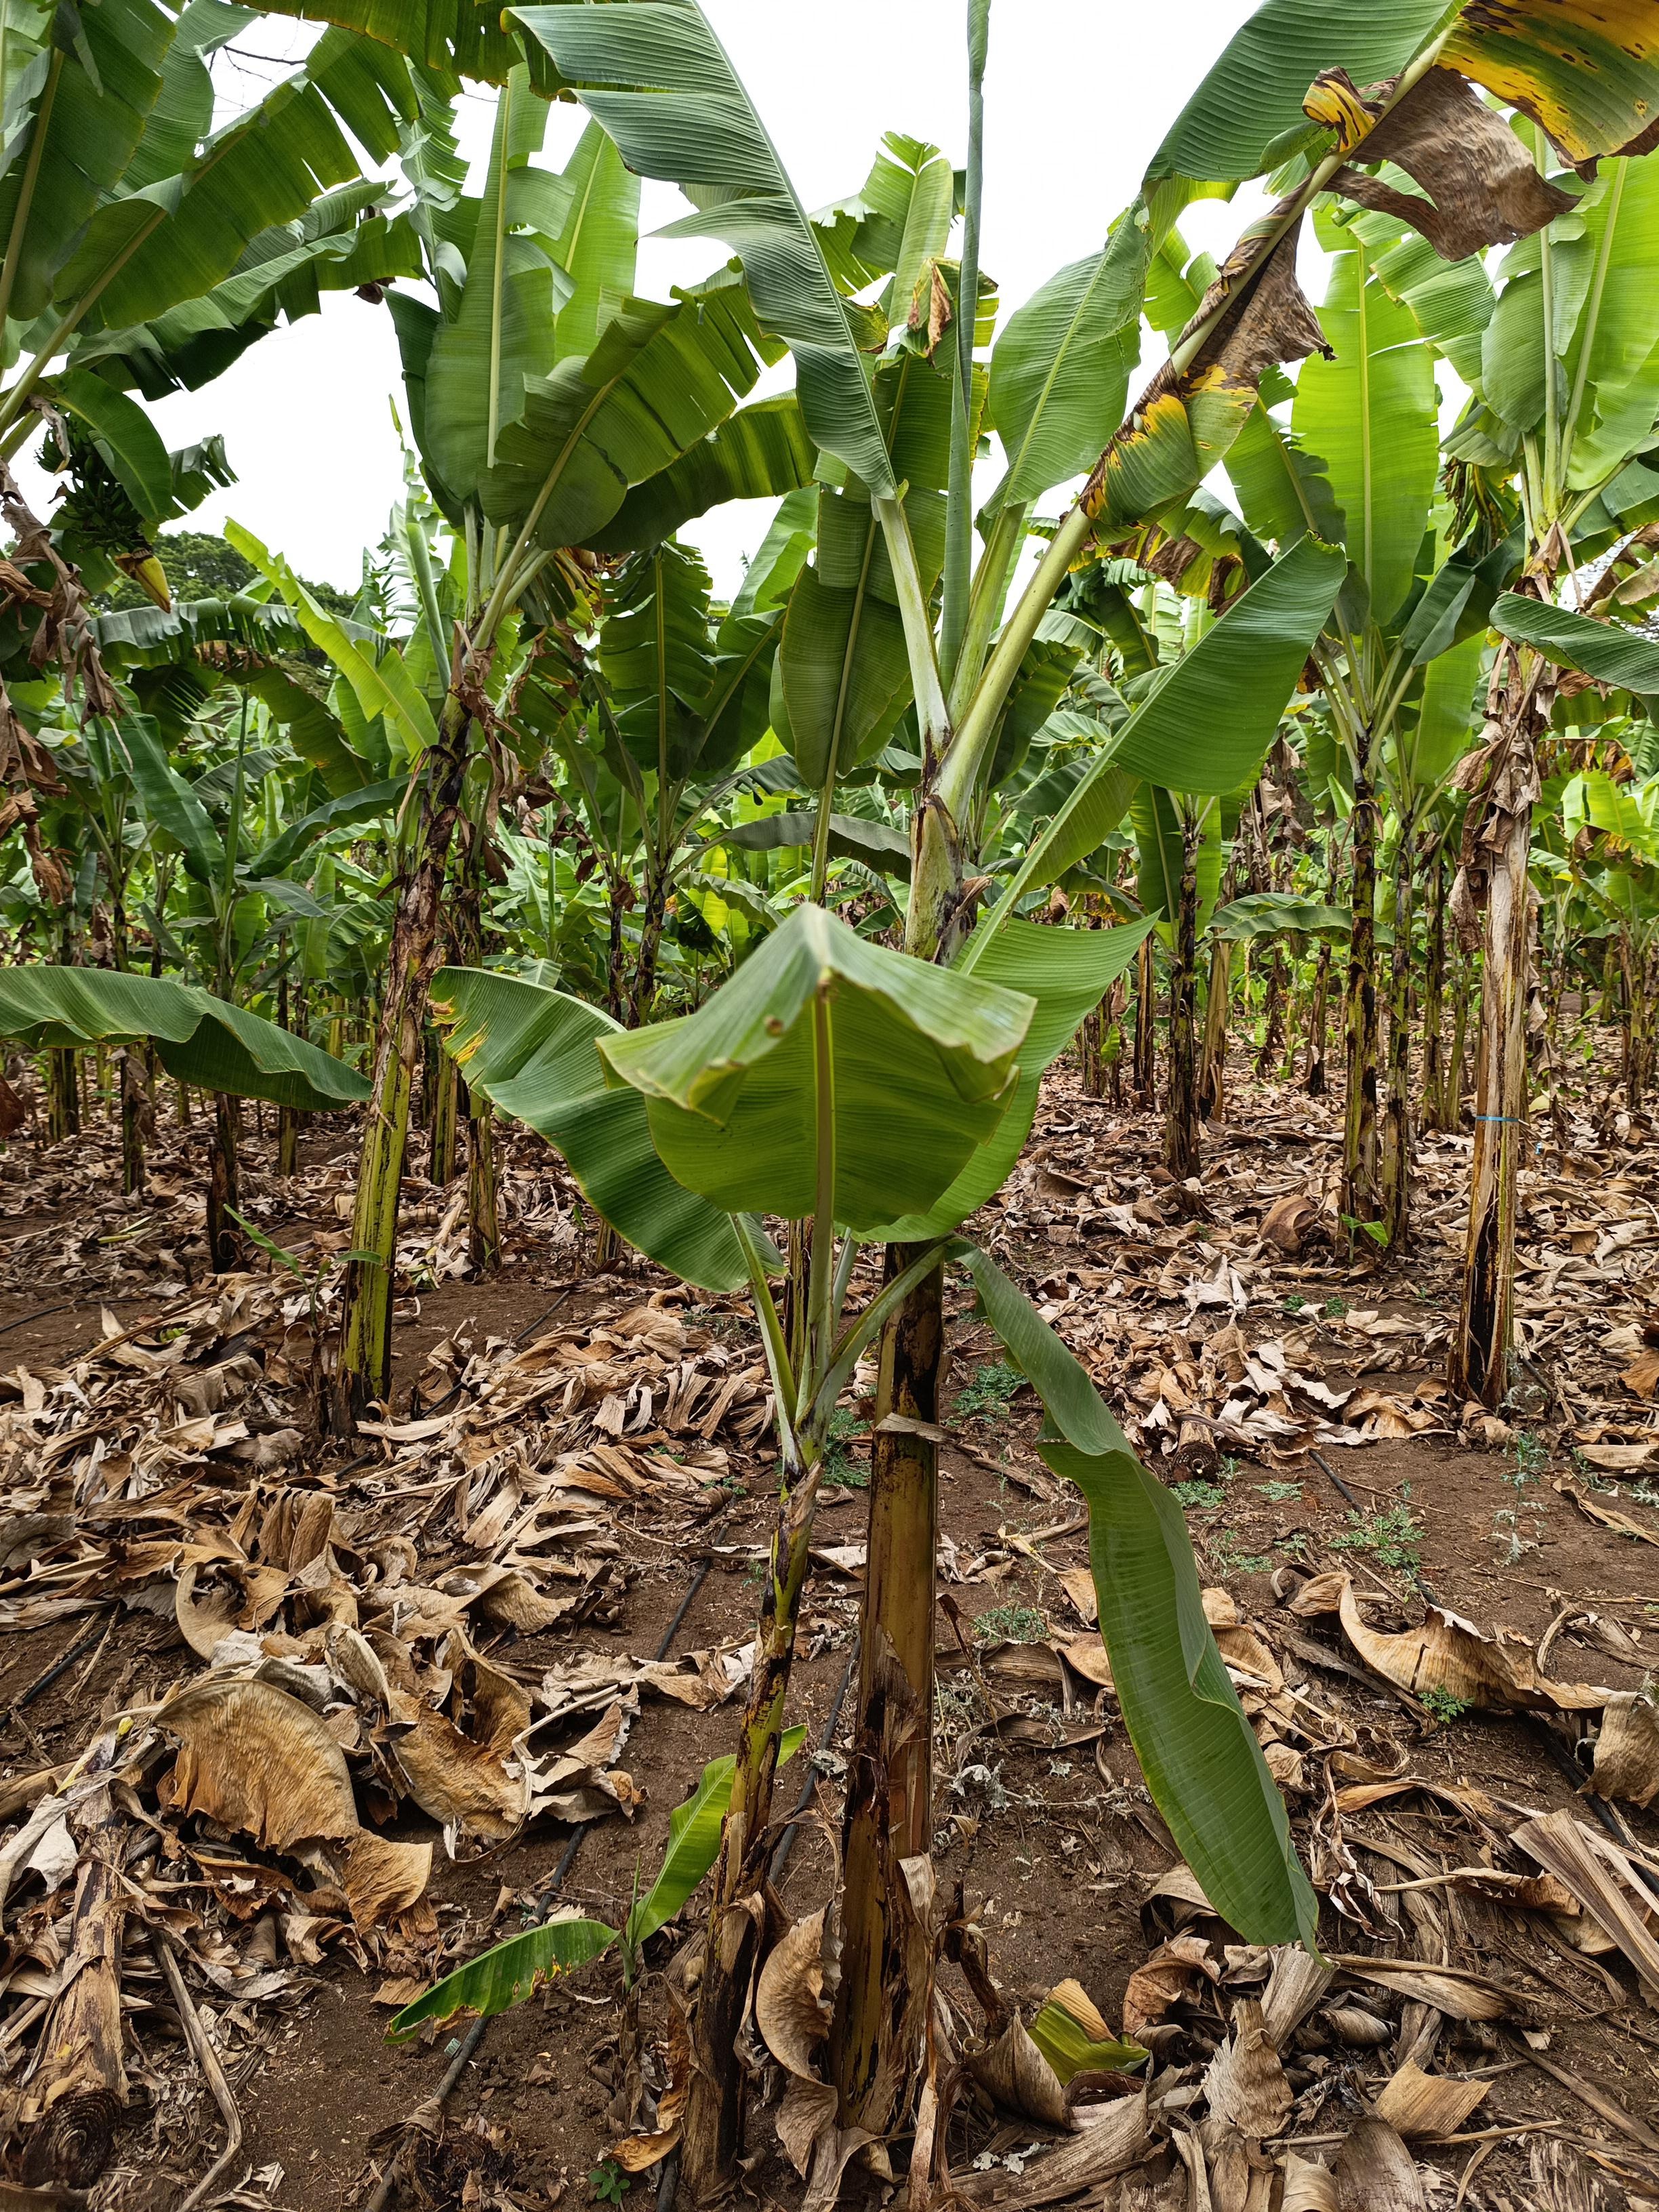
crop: banana
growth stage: vegetative
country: Tanzania
